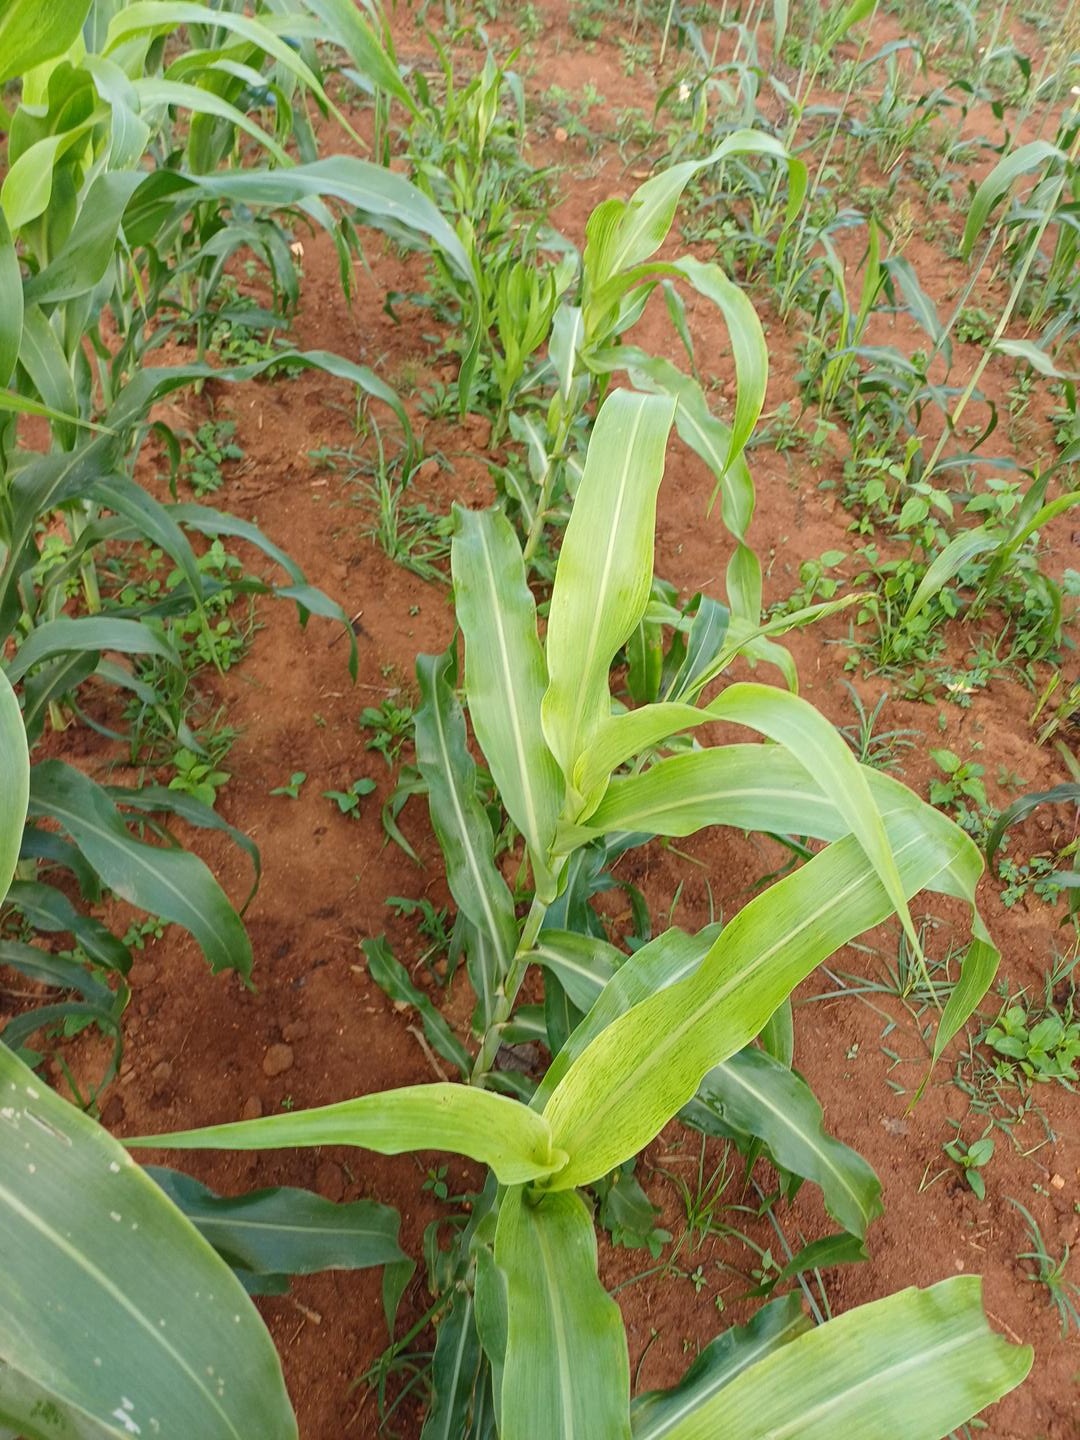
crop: sorghum
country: Kenya
